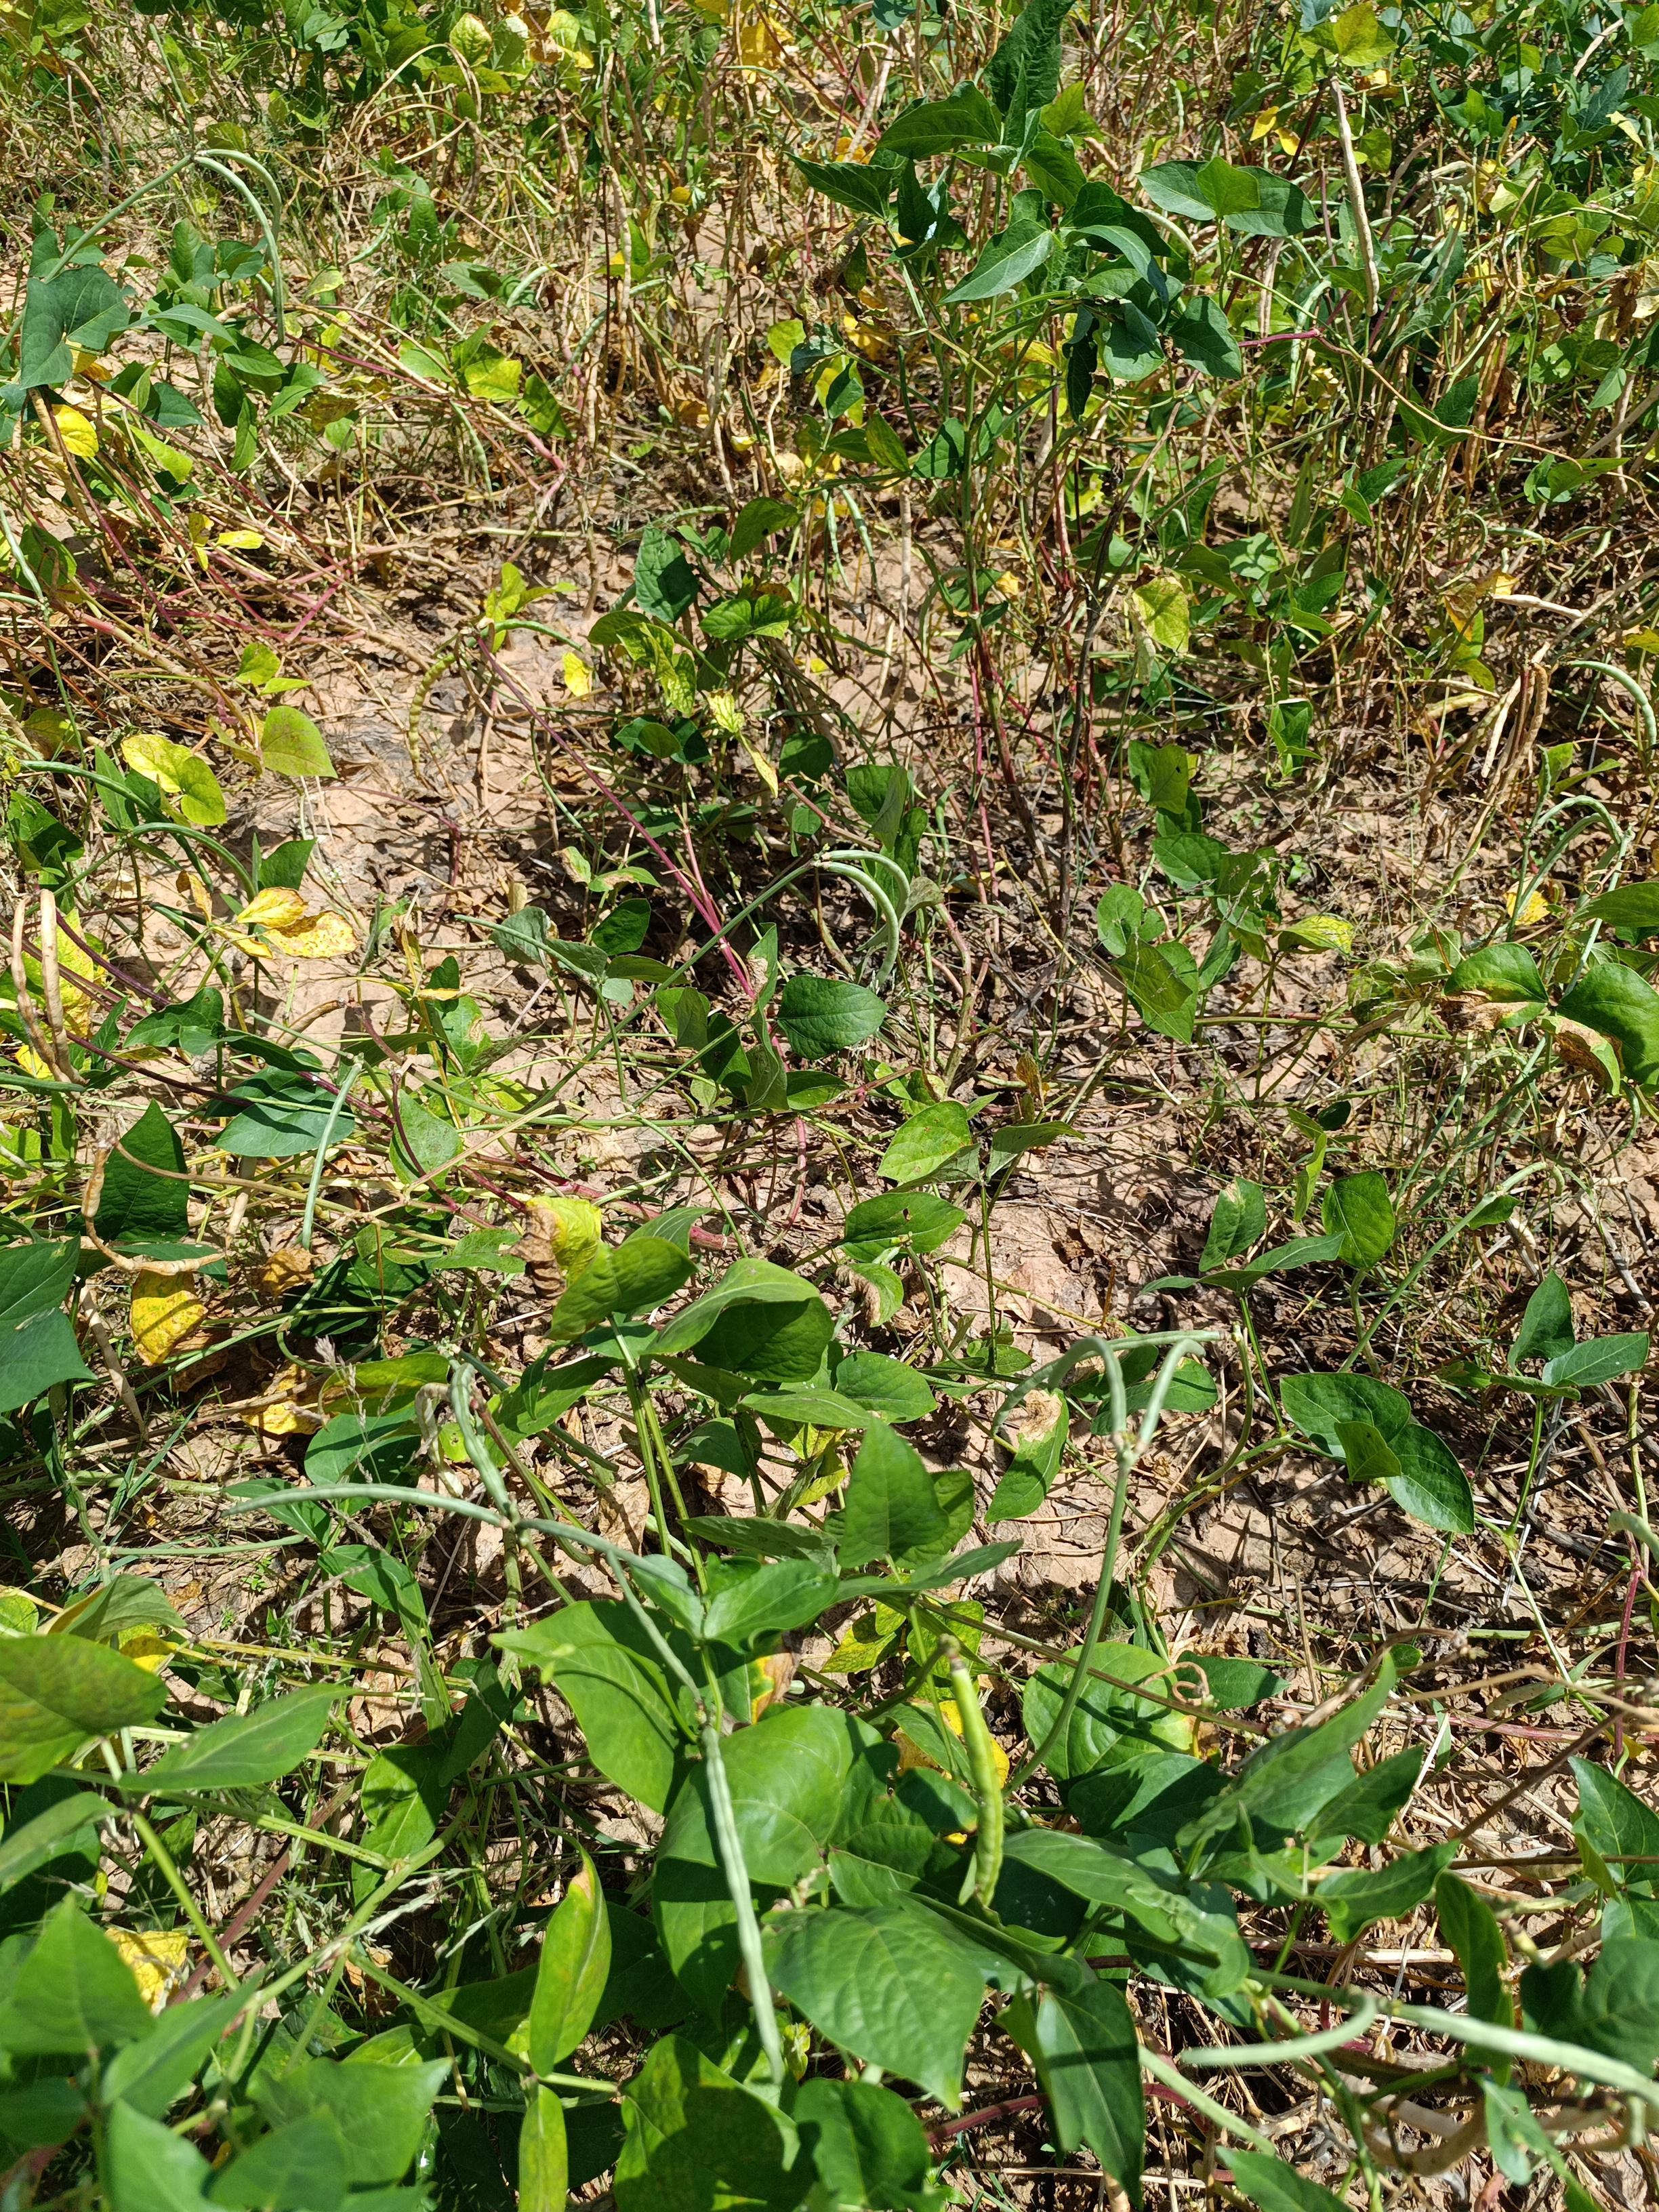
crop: cowpea
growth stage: maturity
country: Nigeria
